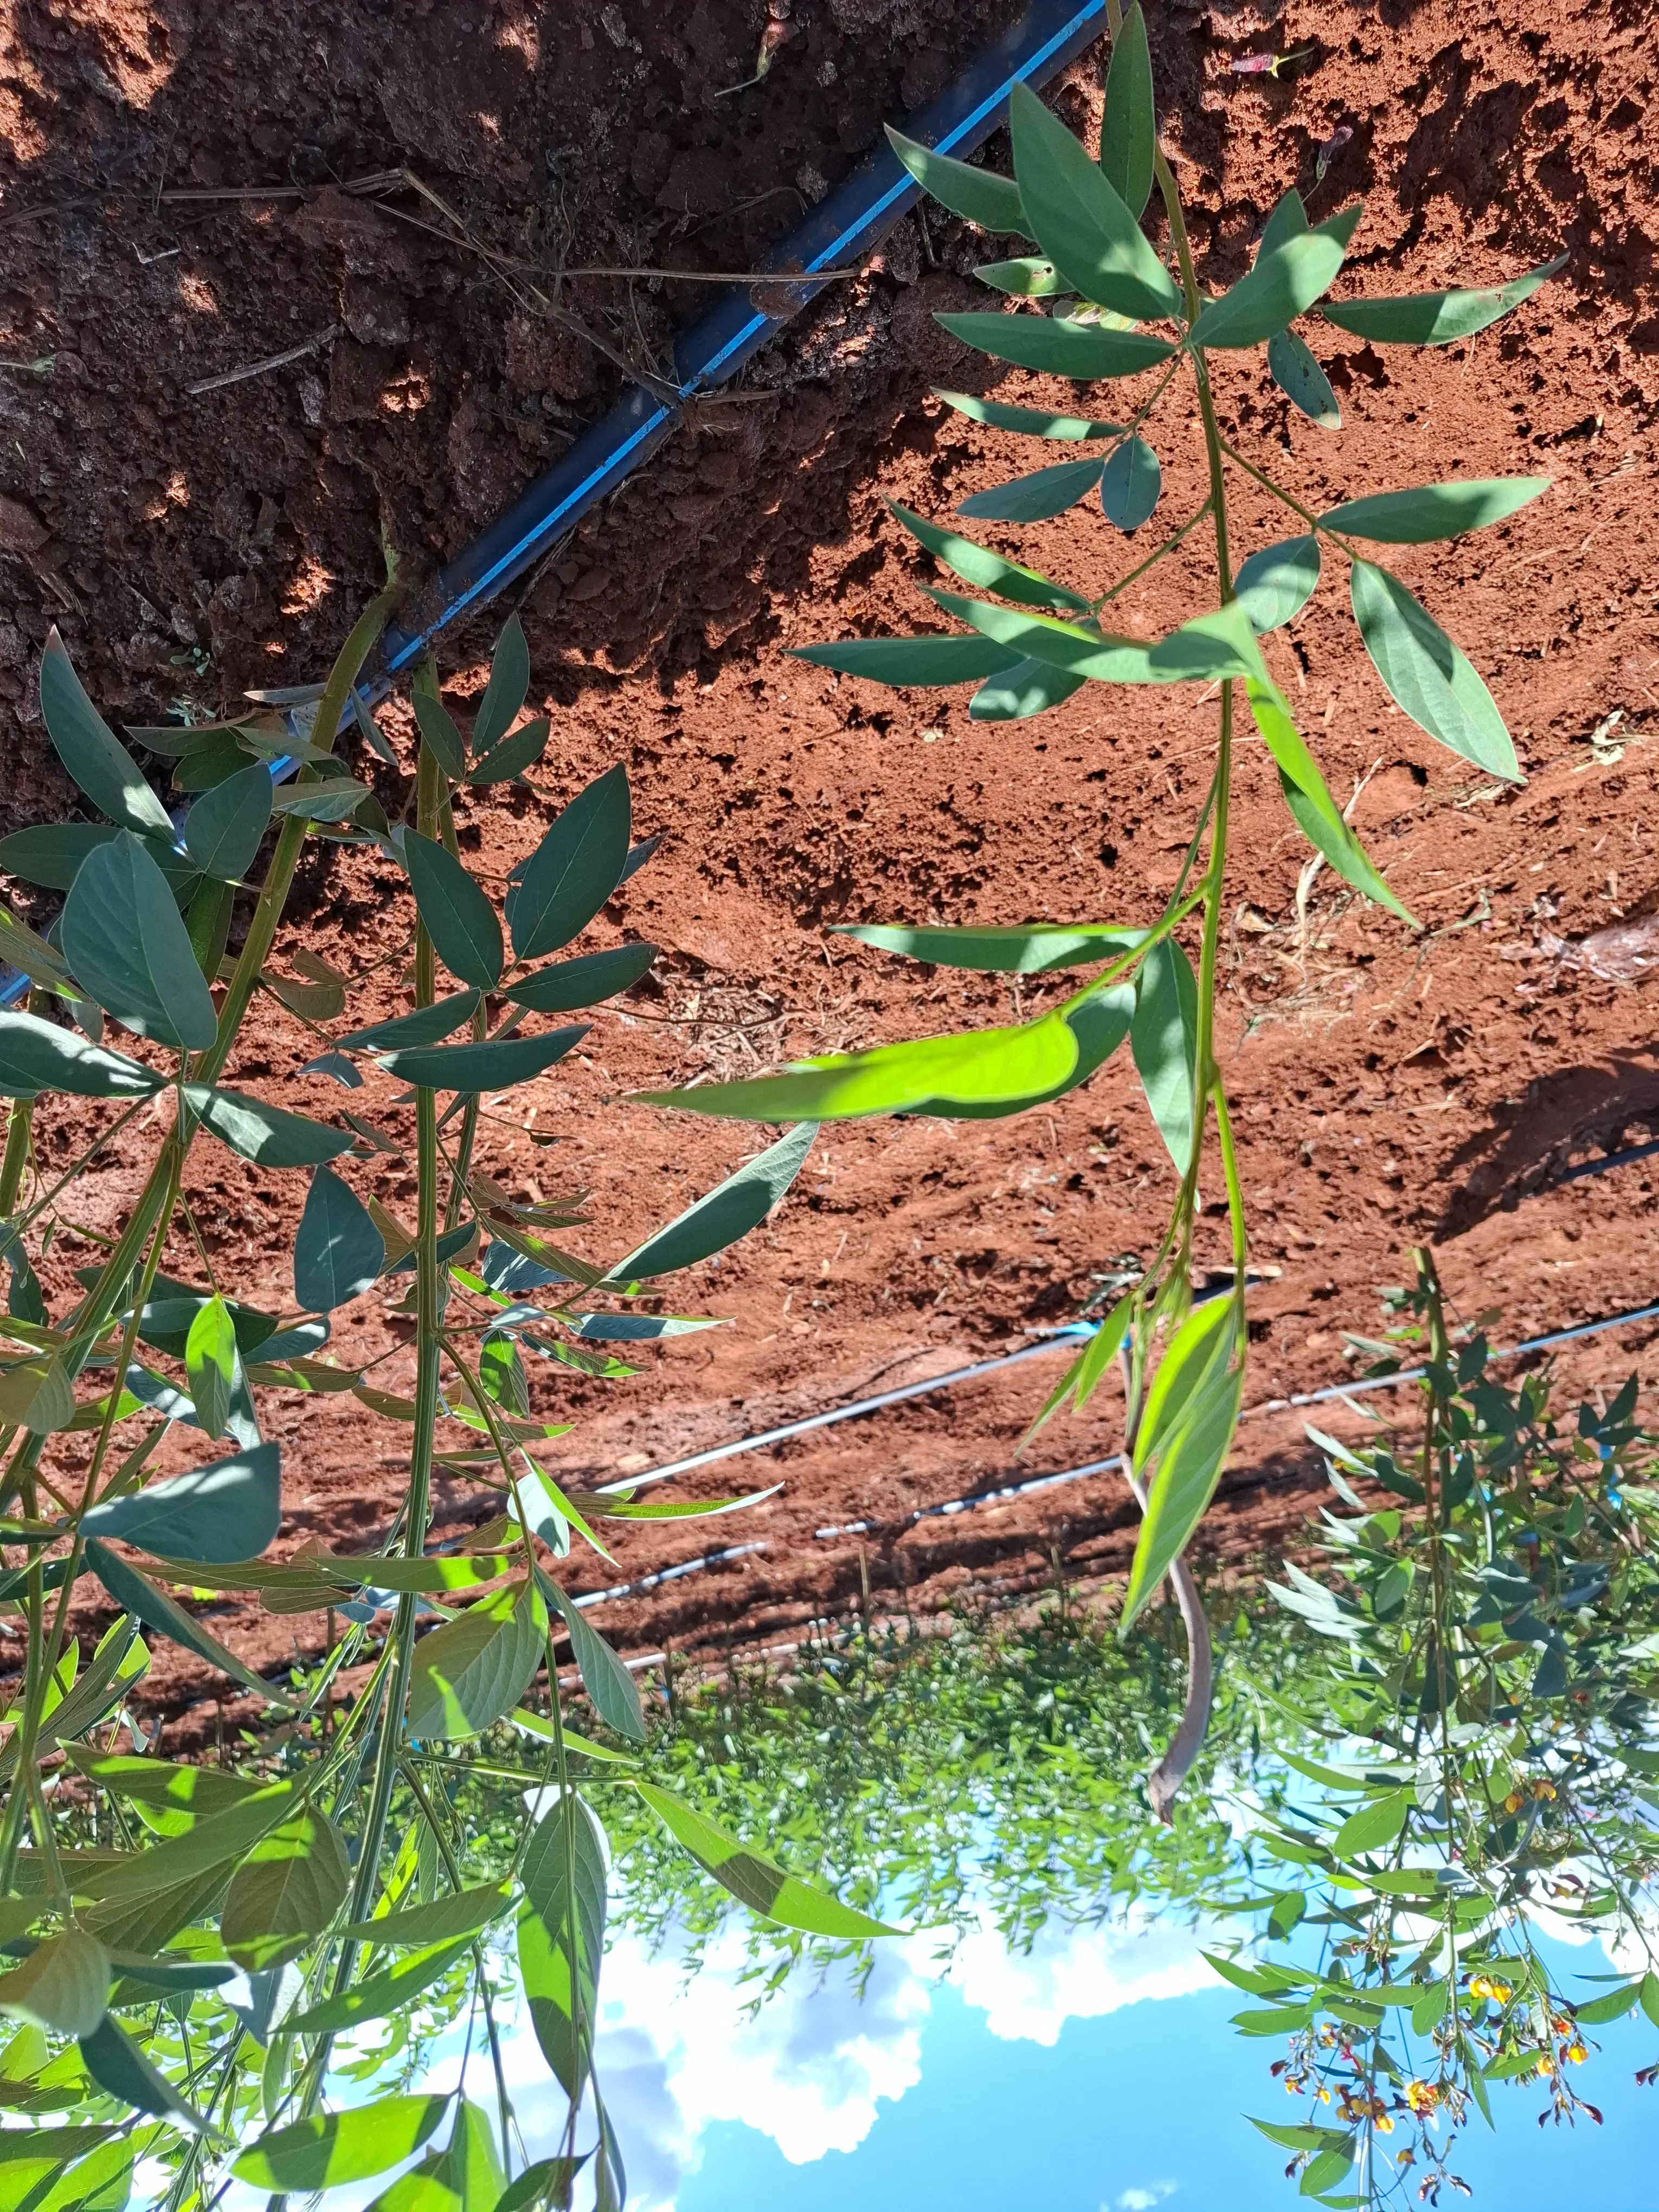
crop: pigeonpea
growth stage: flowering
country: Kenya
